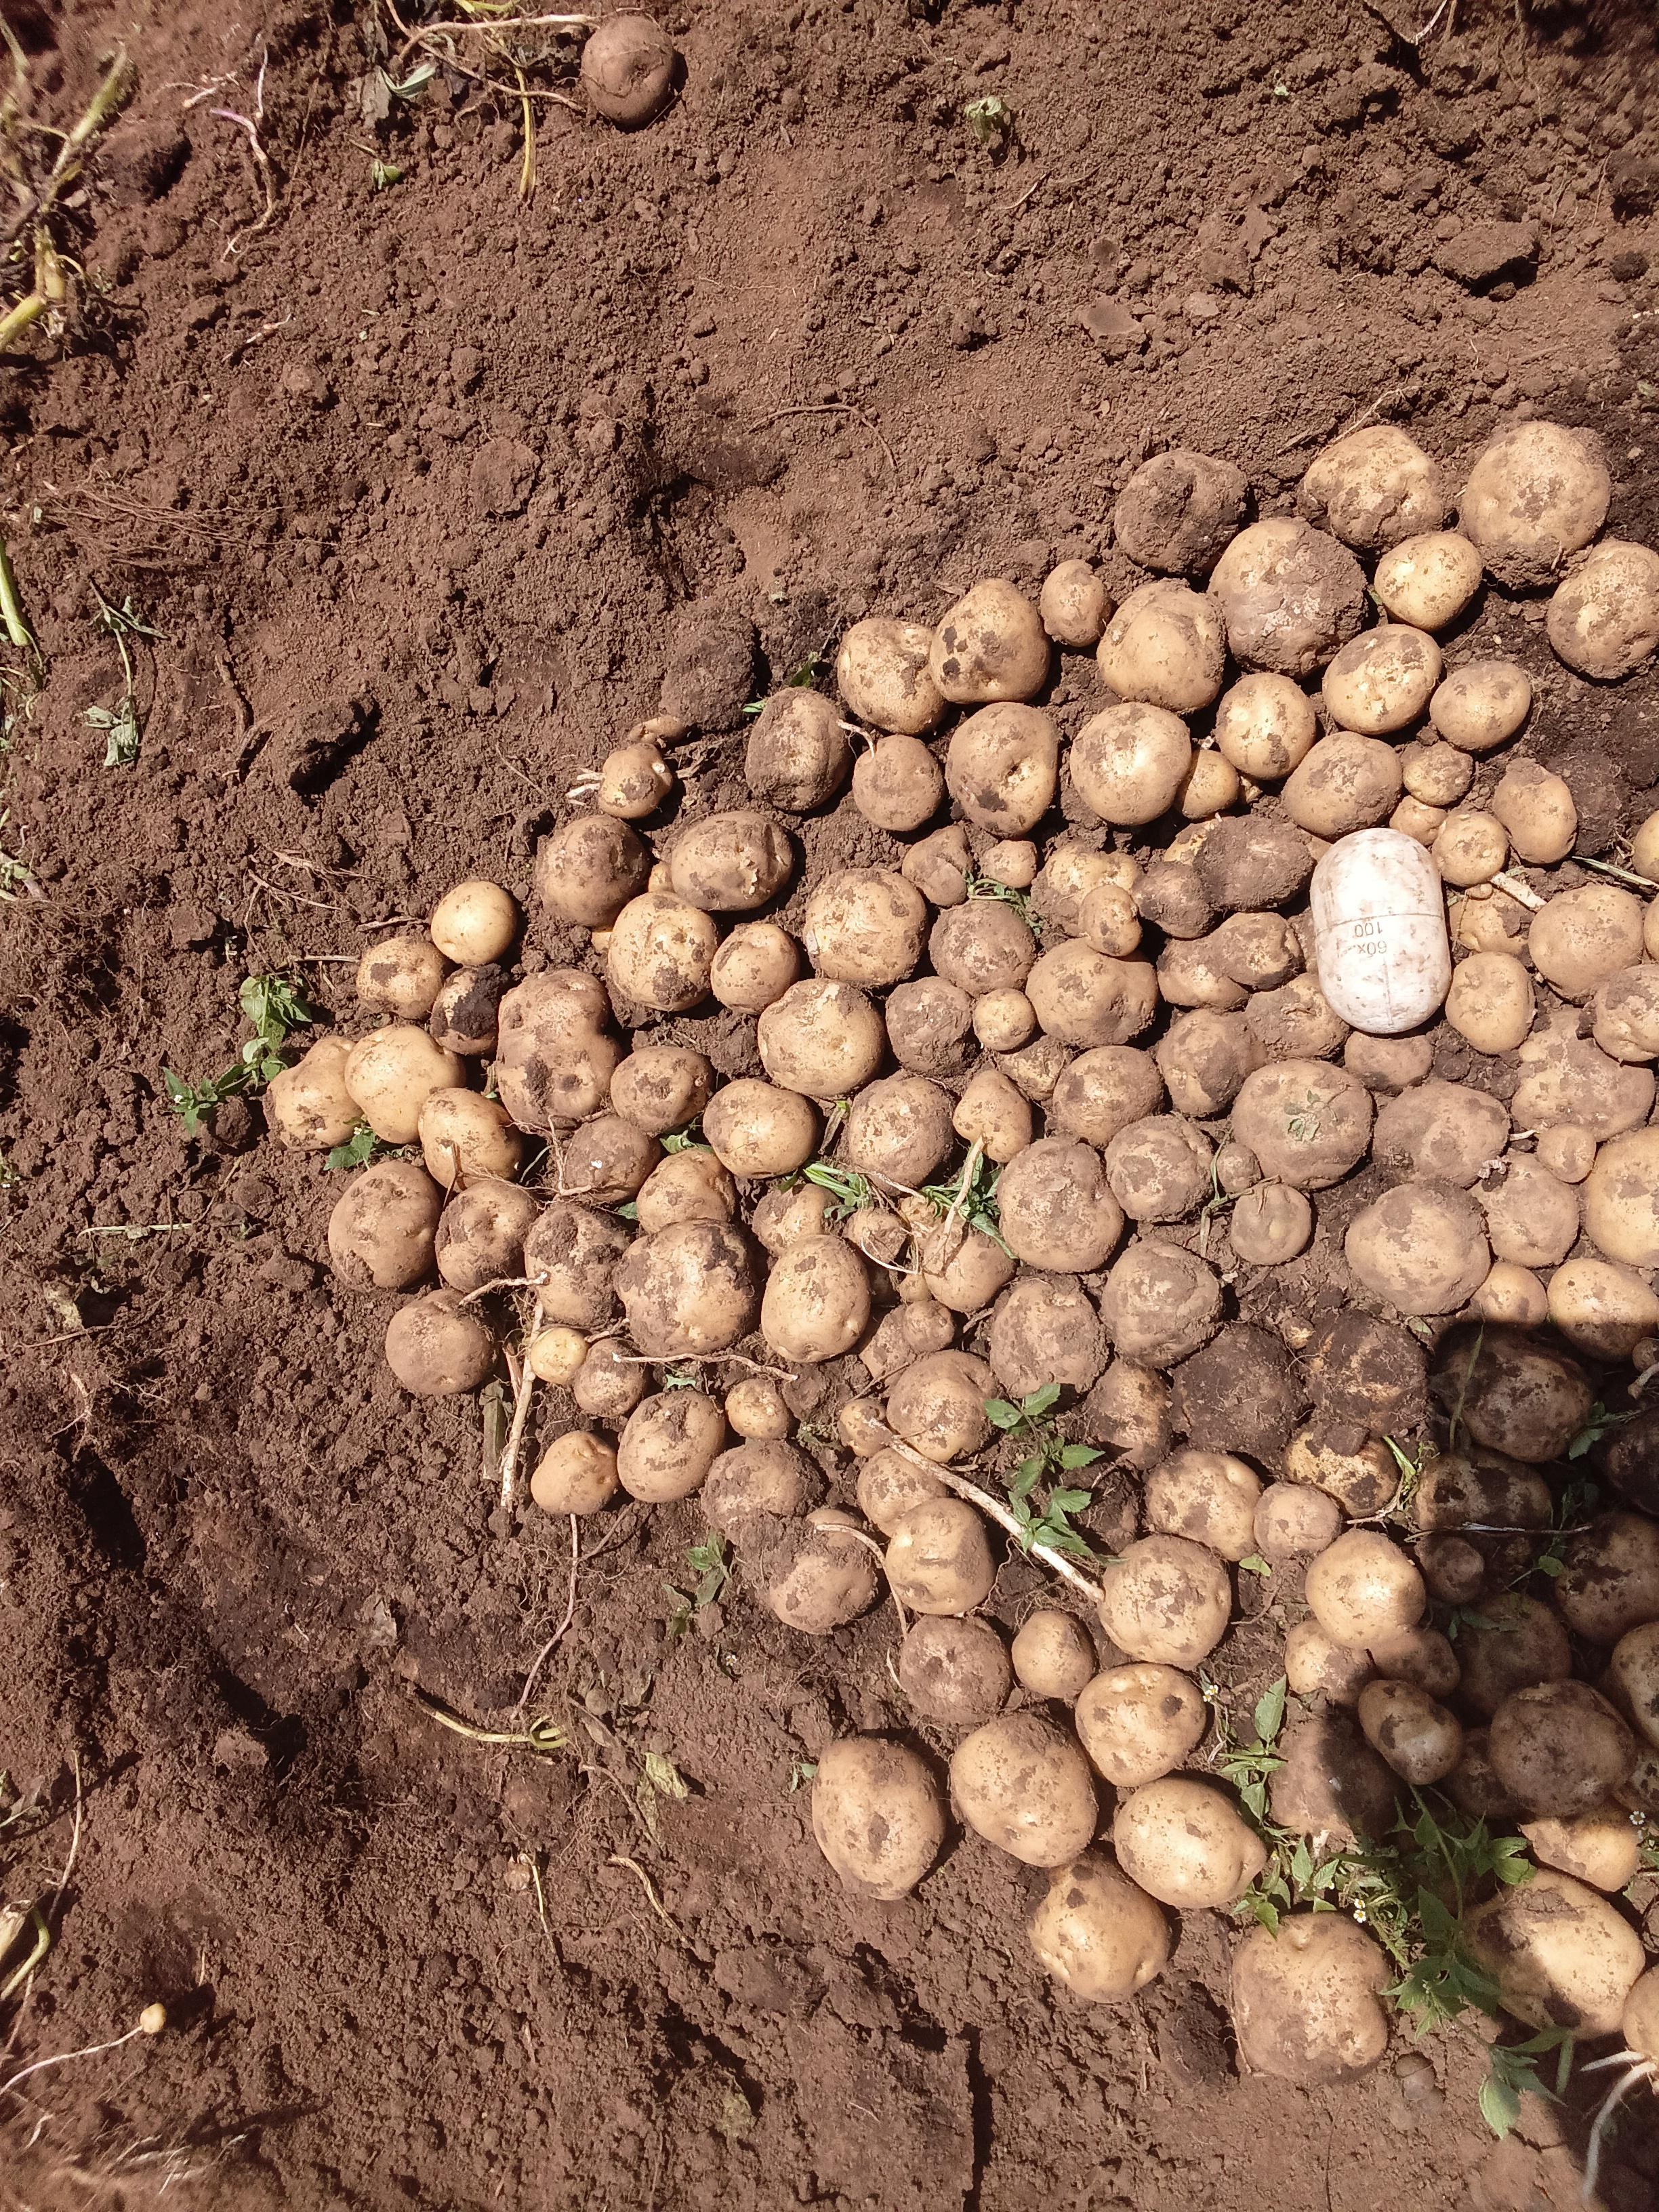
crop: potato
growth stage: harvest
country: Kenya
